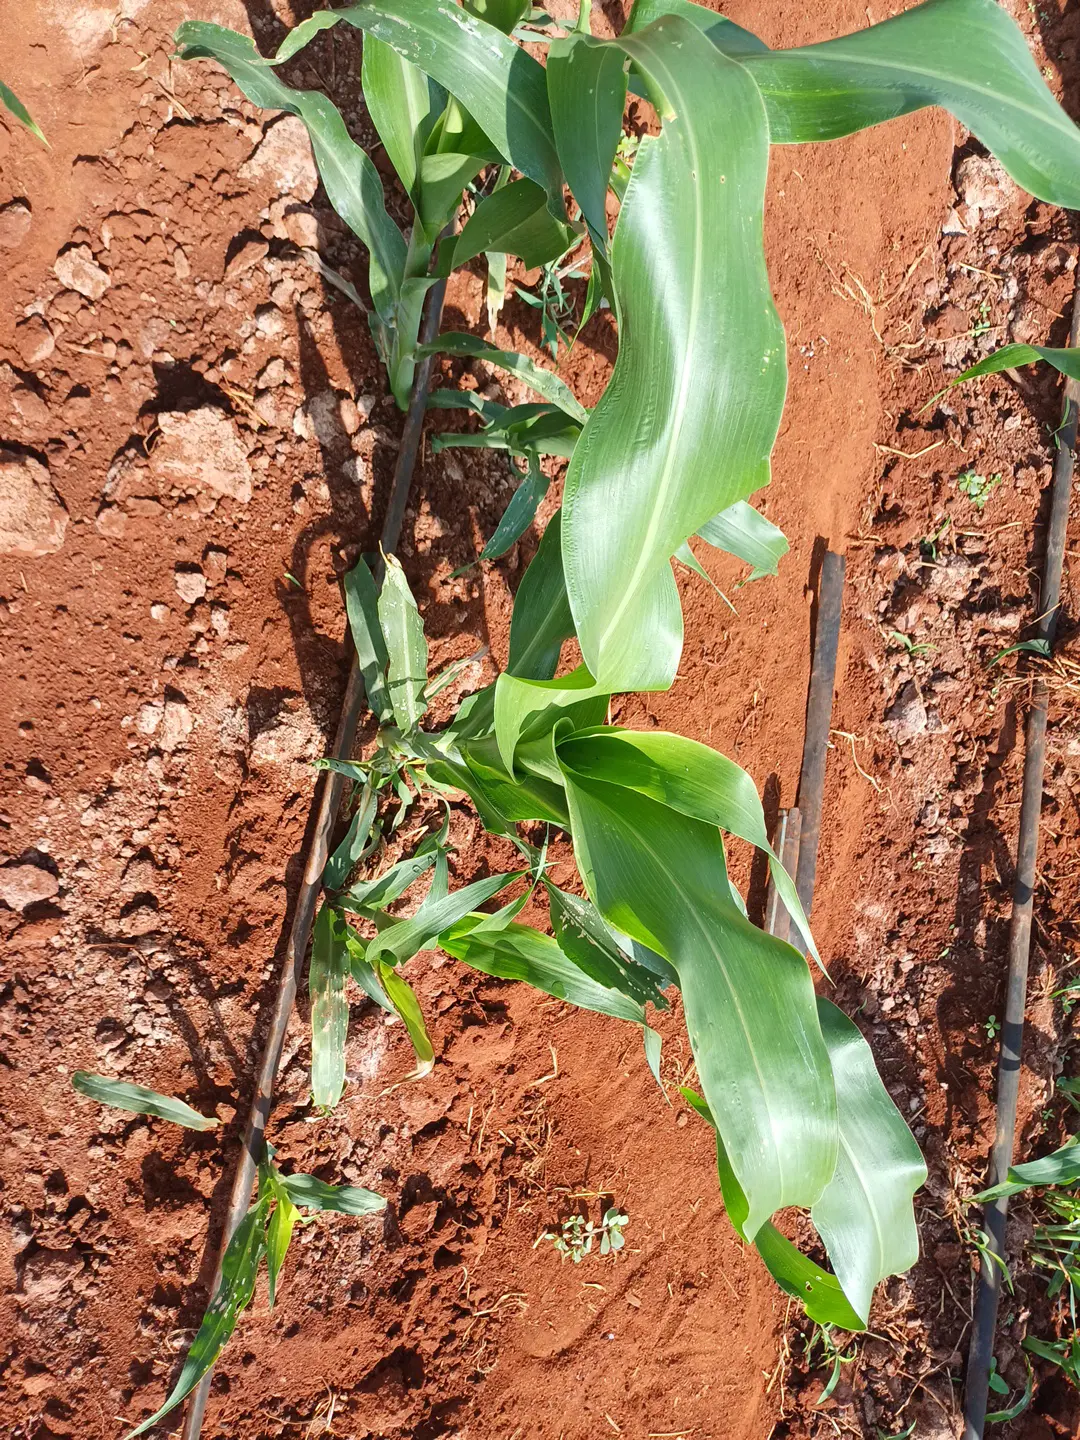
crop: sorghum
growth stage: elongation stem
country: Kenya
